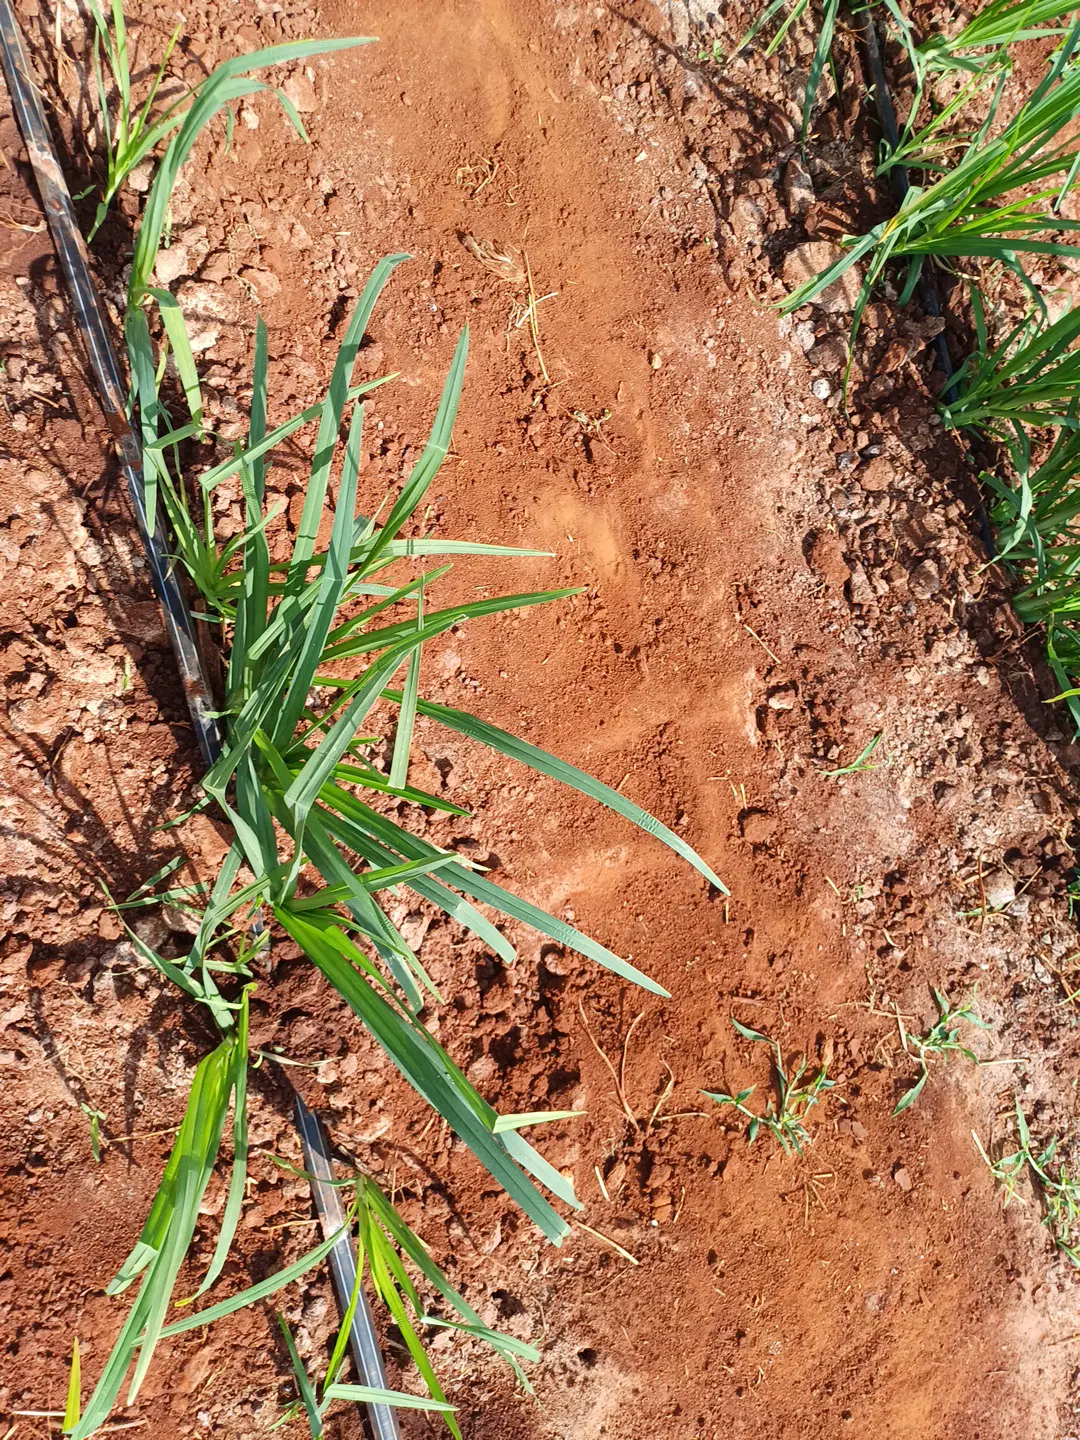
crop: finger millet
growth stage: elongation stem
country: Kenya
